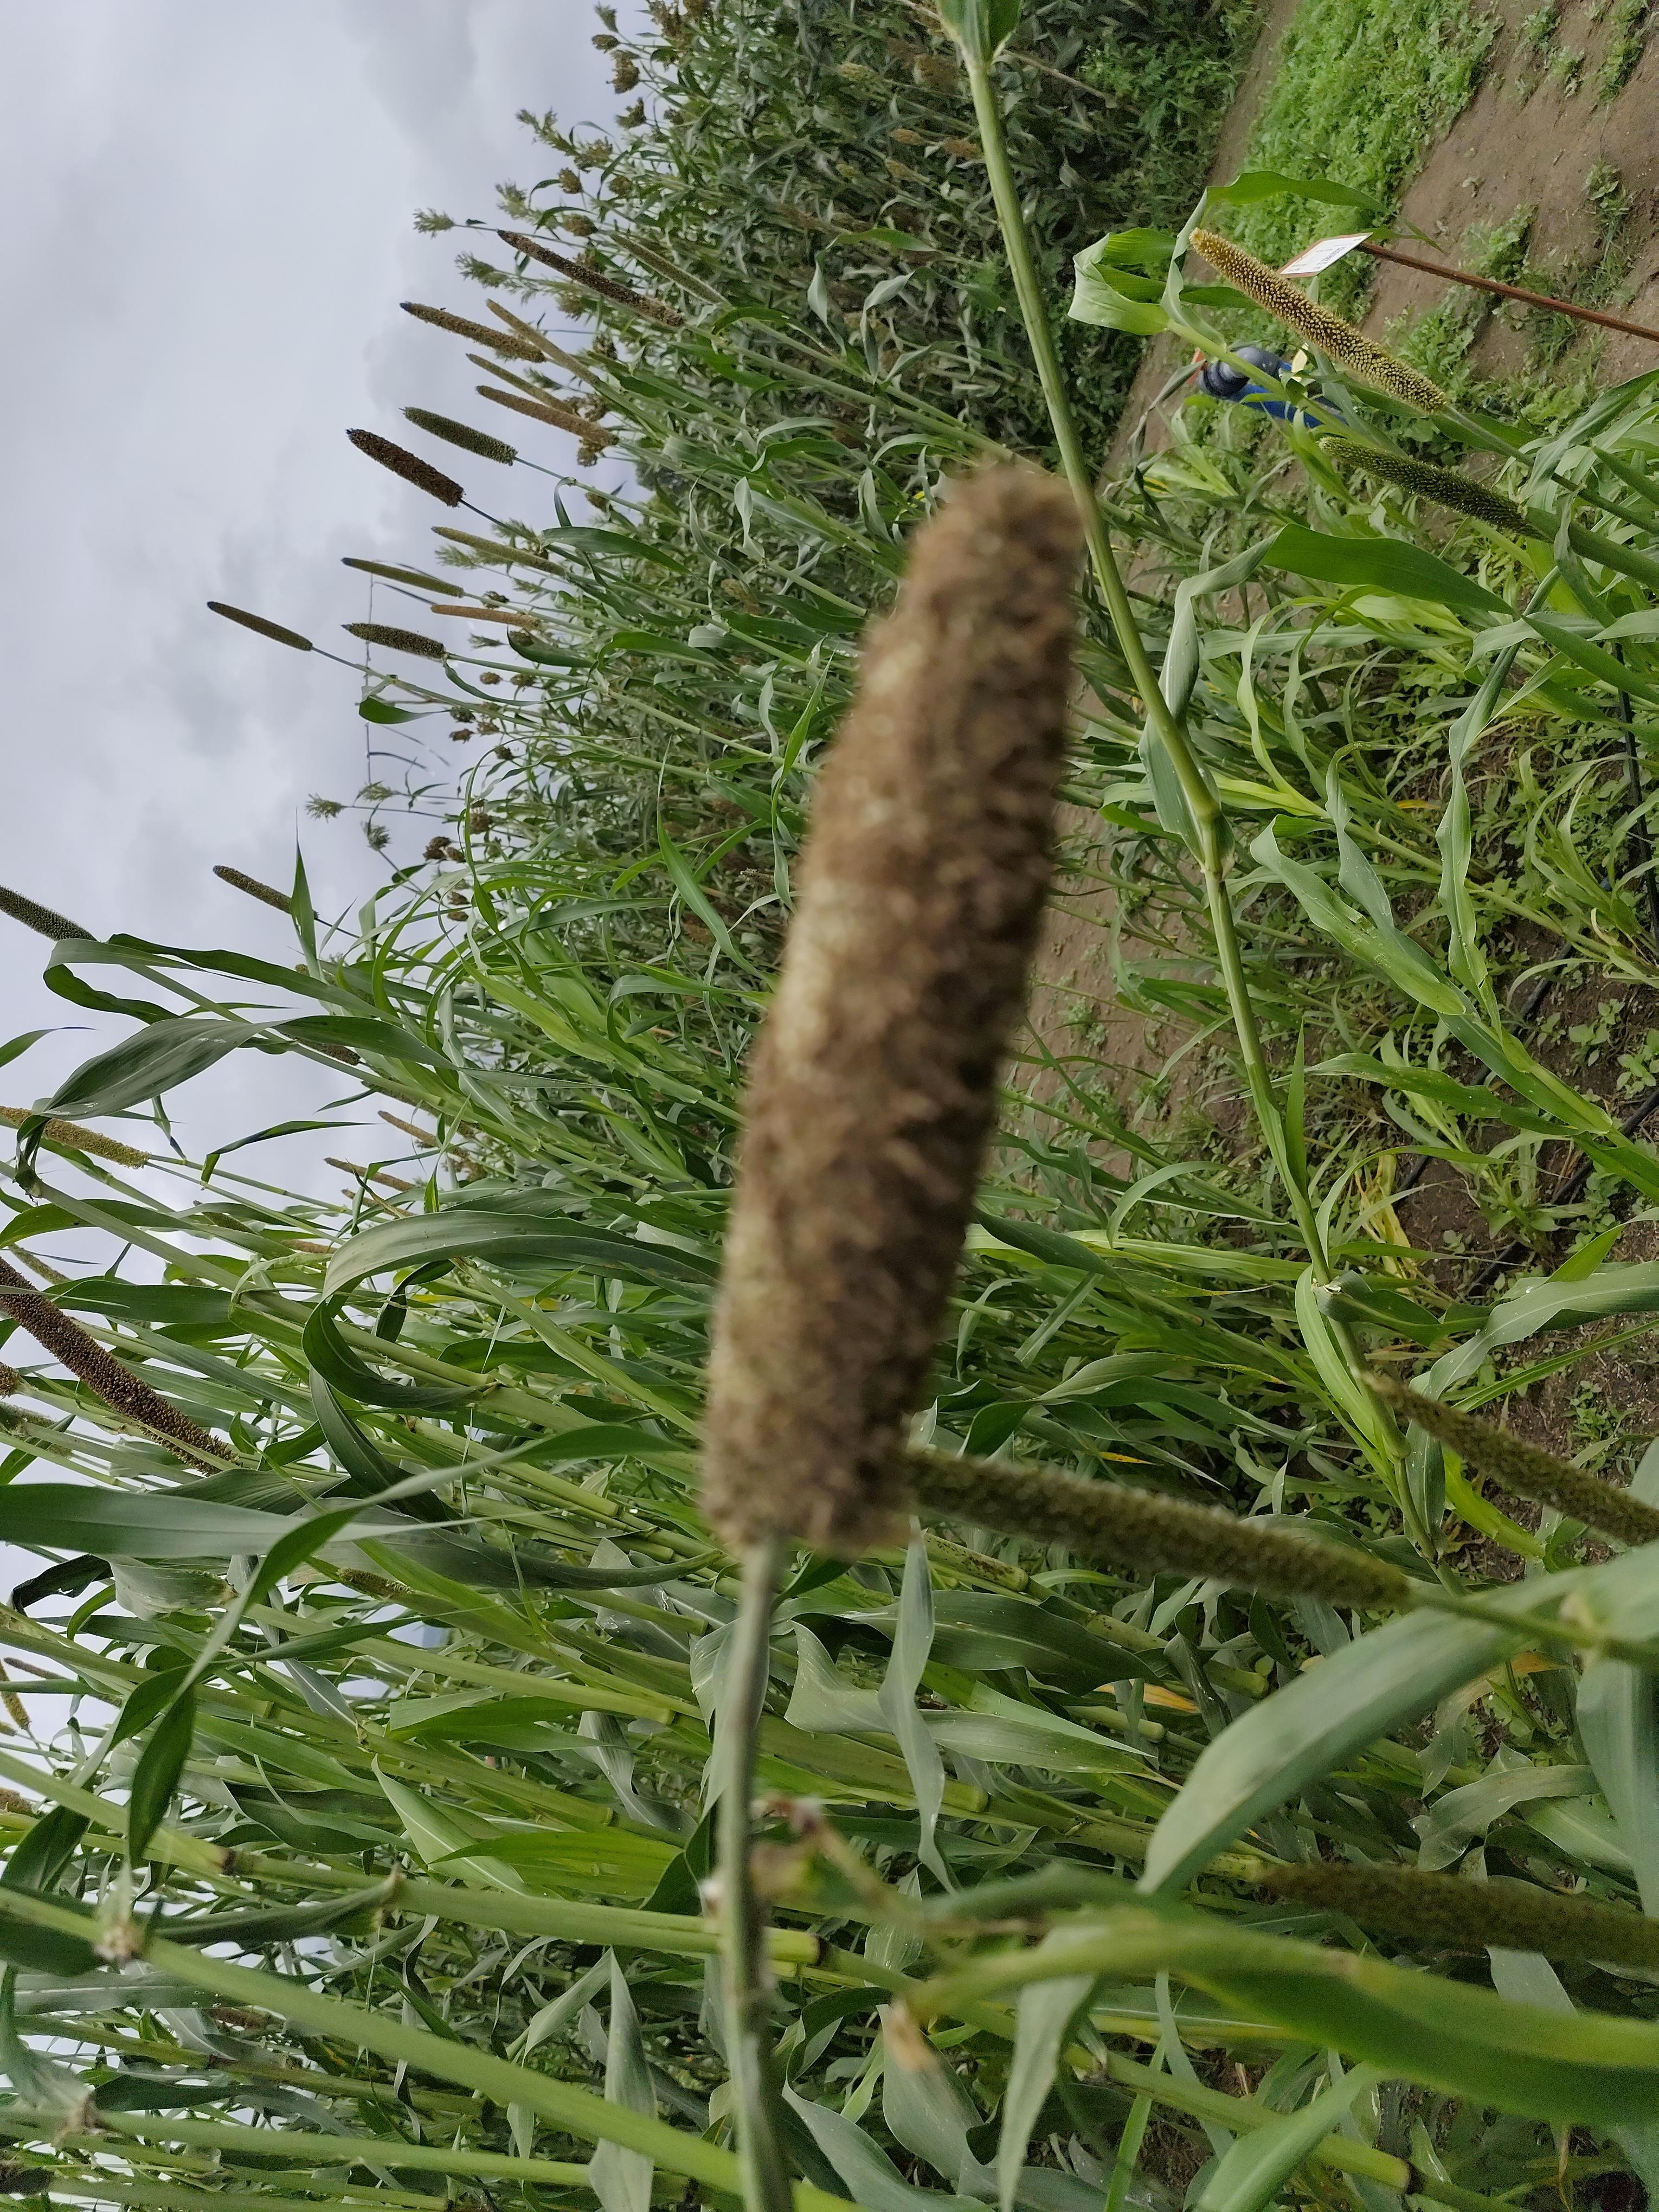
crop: pearl millet
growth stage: heading tuber
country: Tanzania
